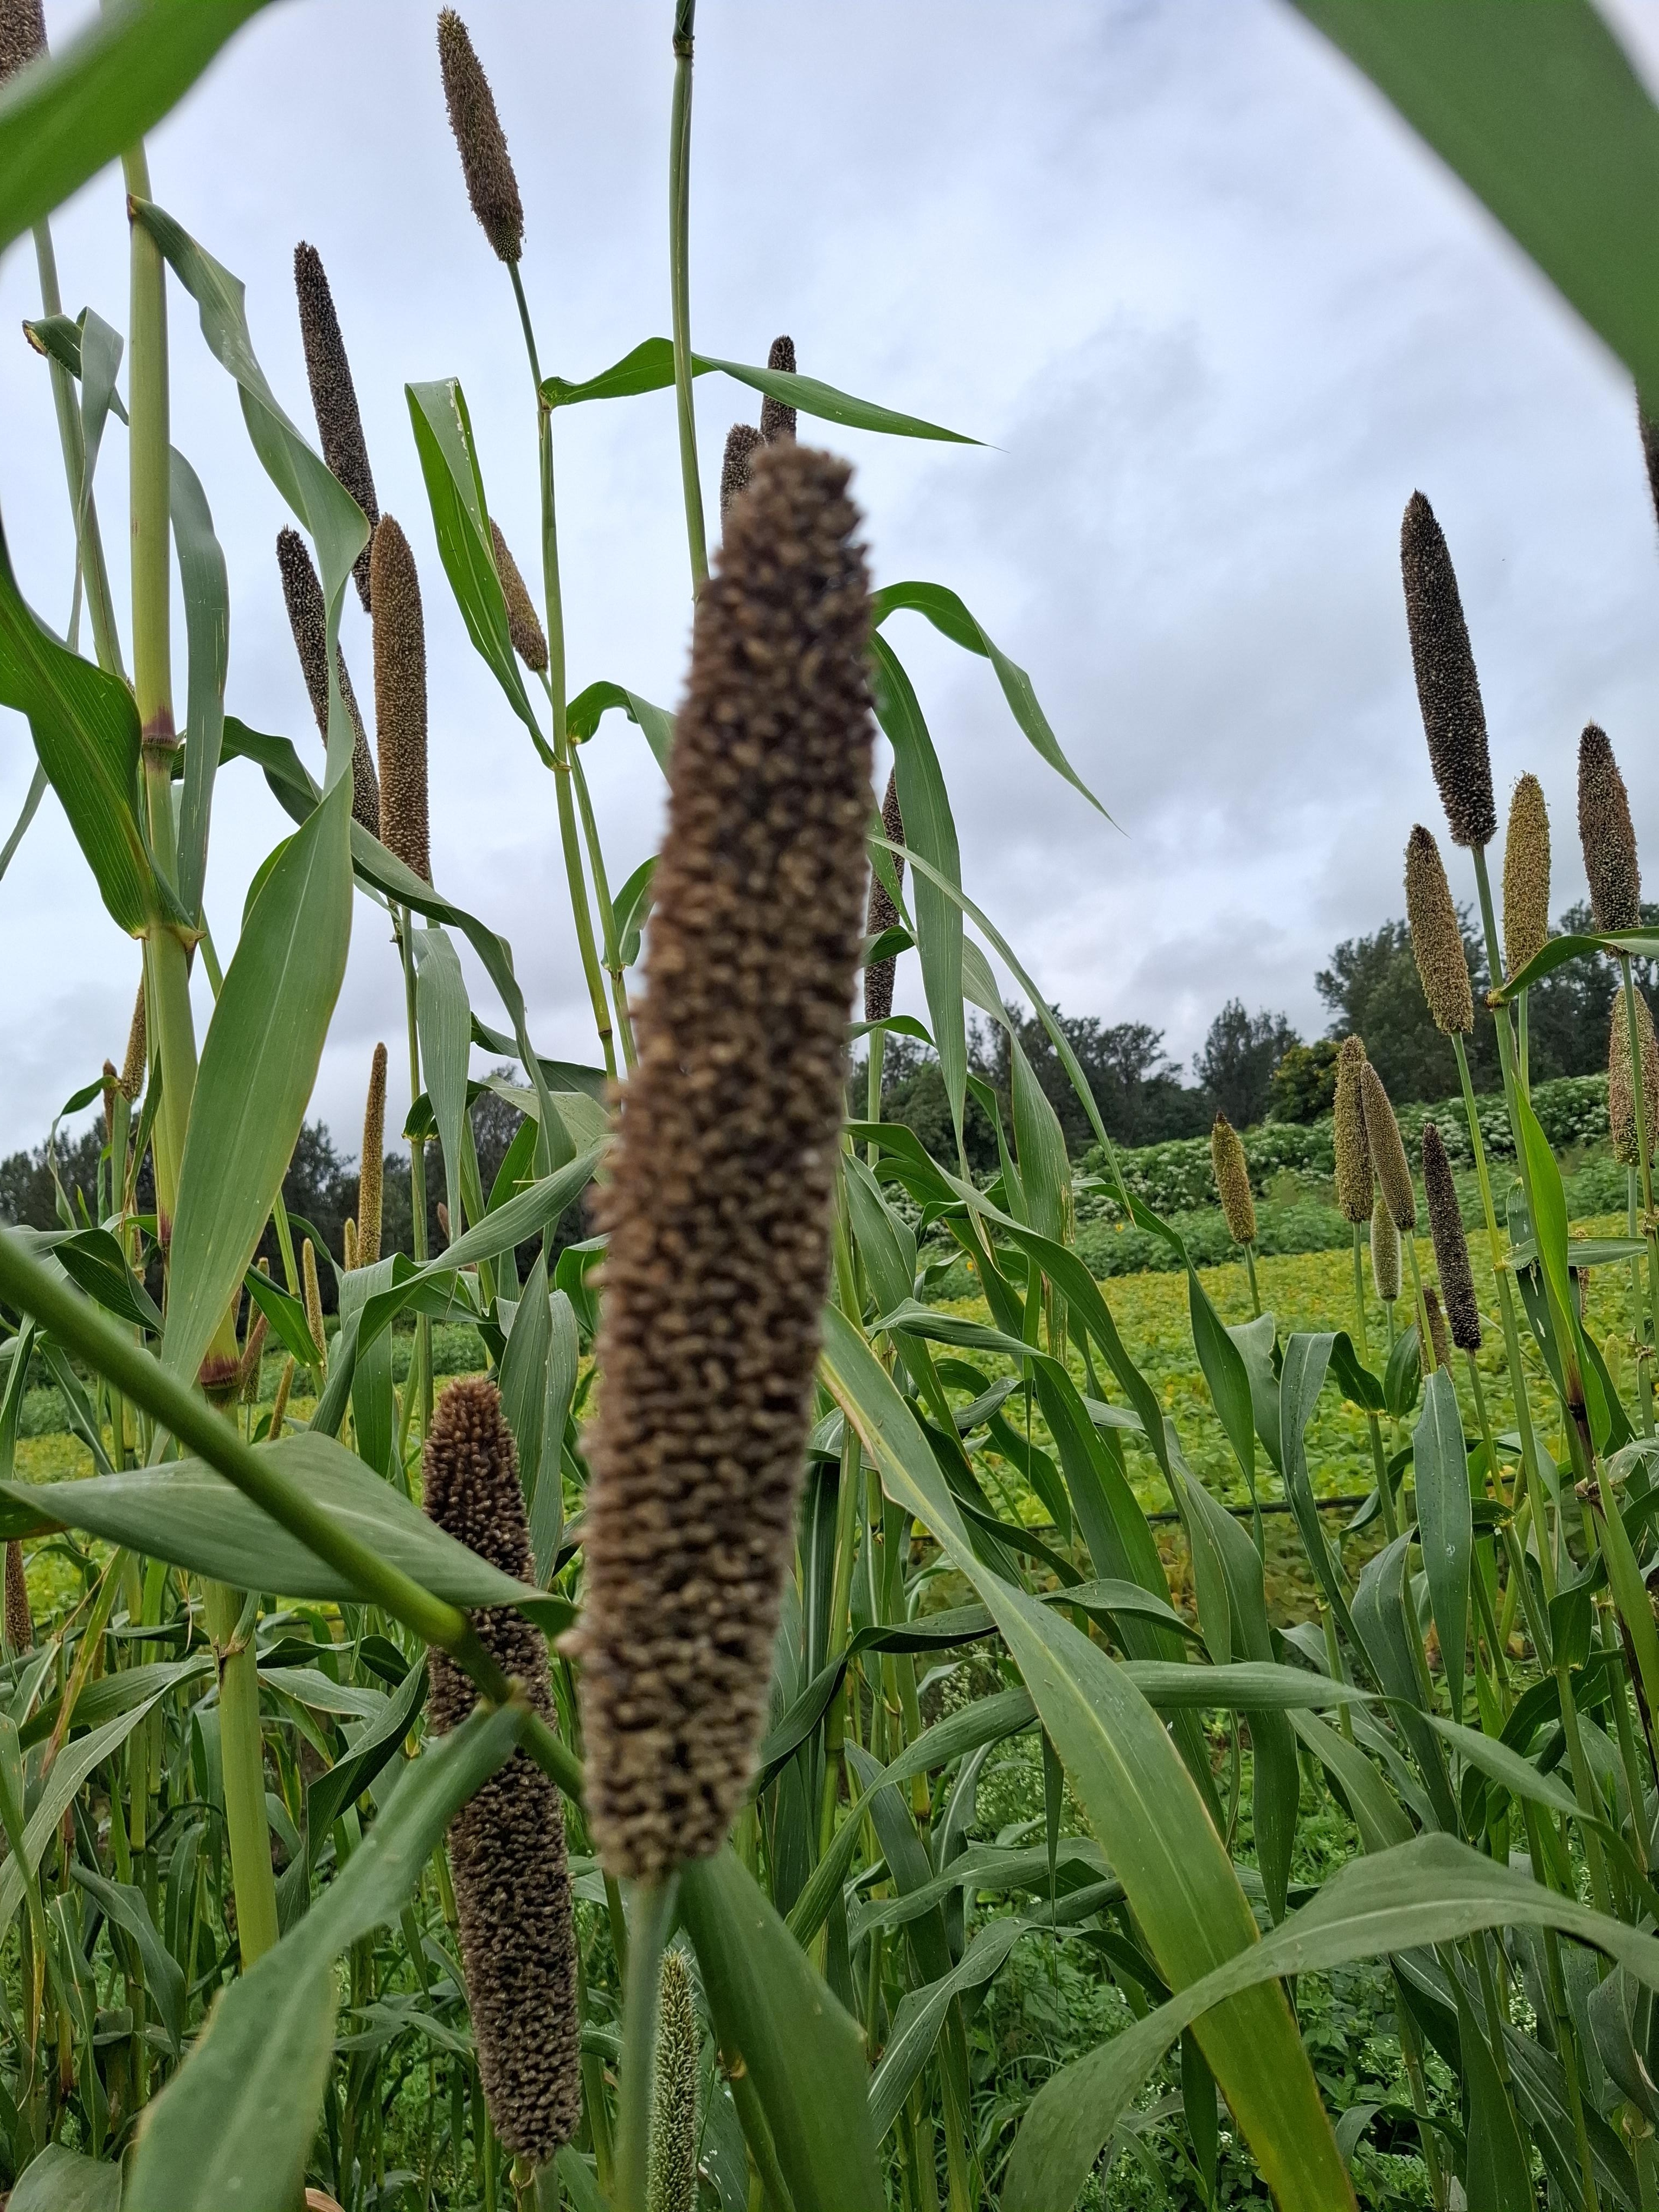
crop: sorghum
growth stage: harvest maturity
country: Tanzania
